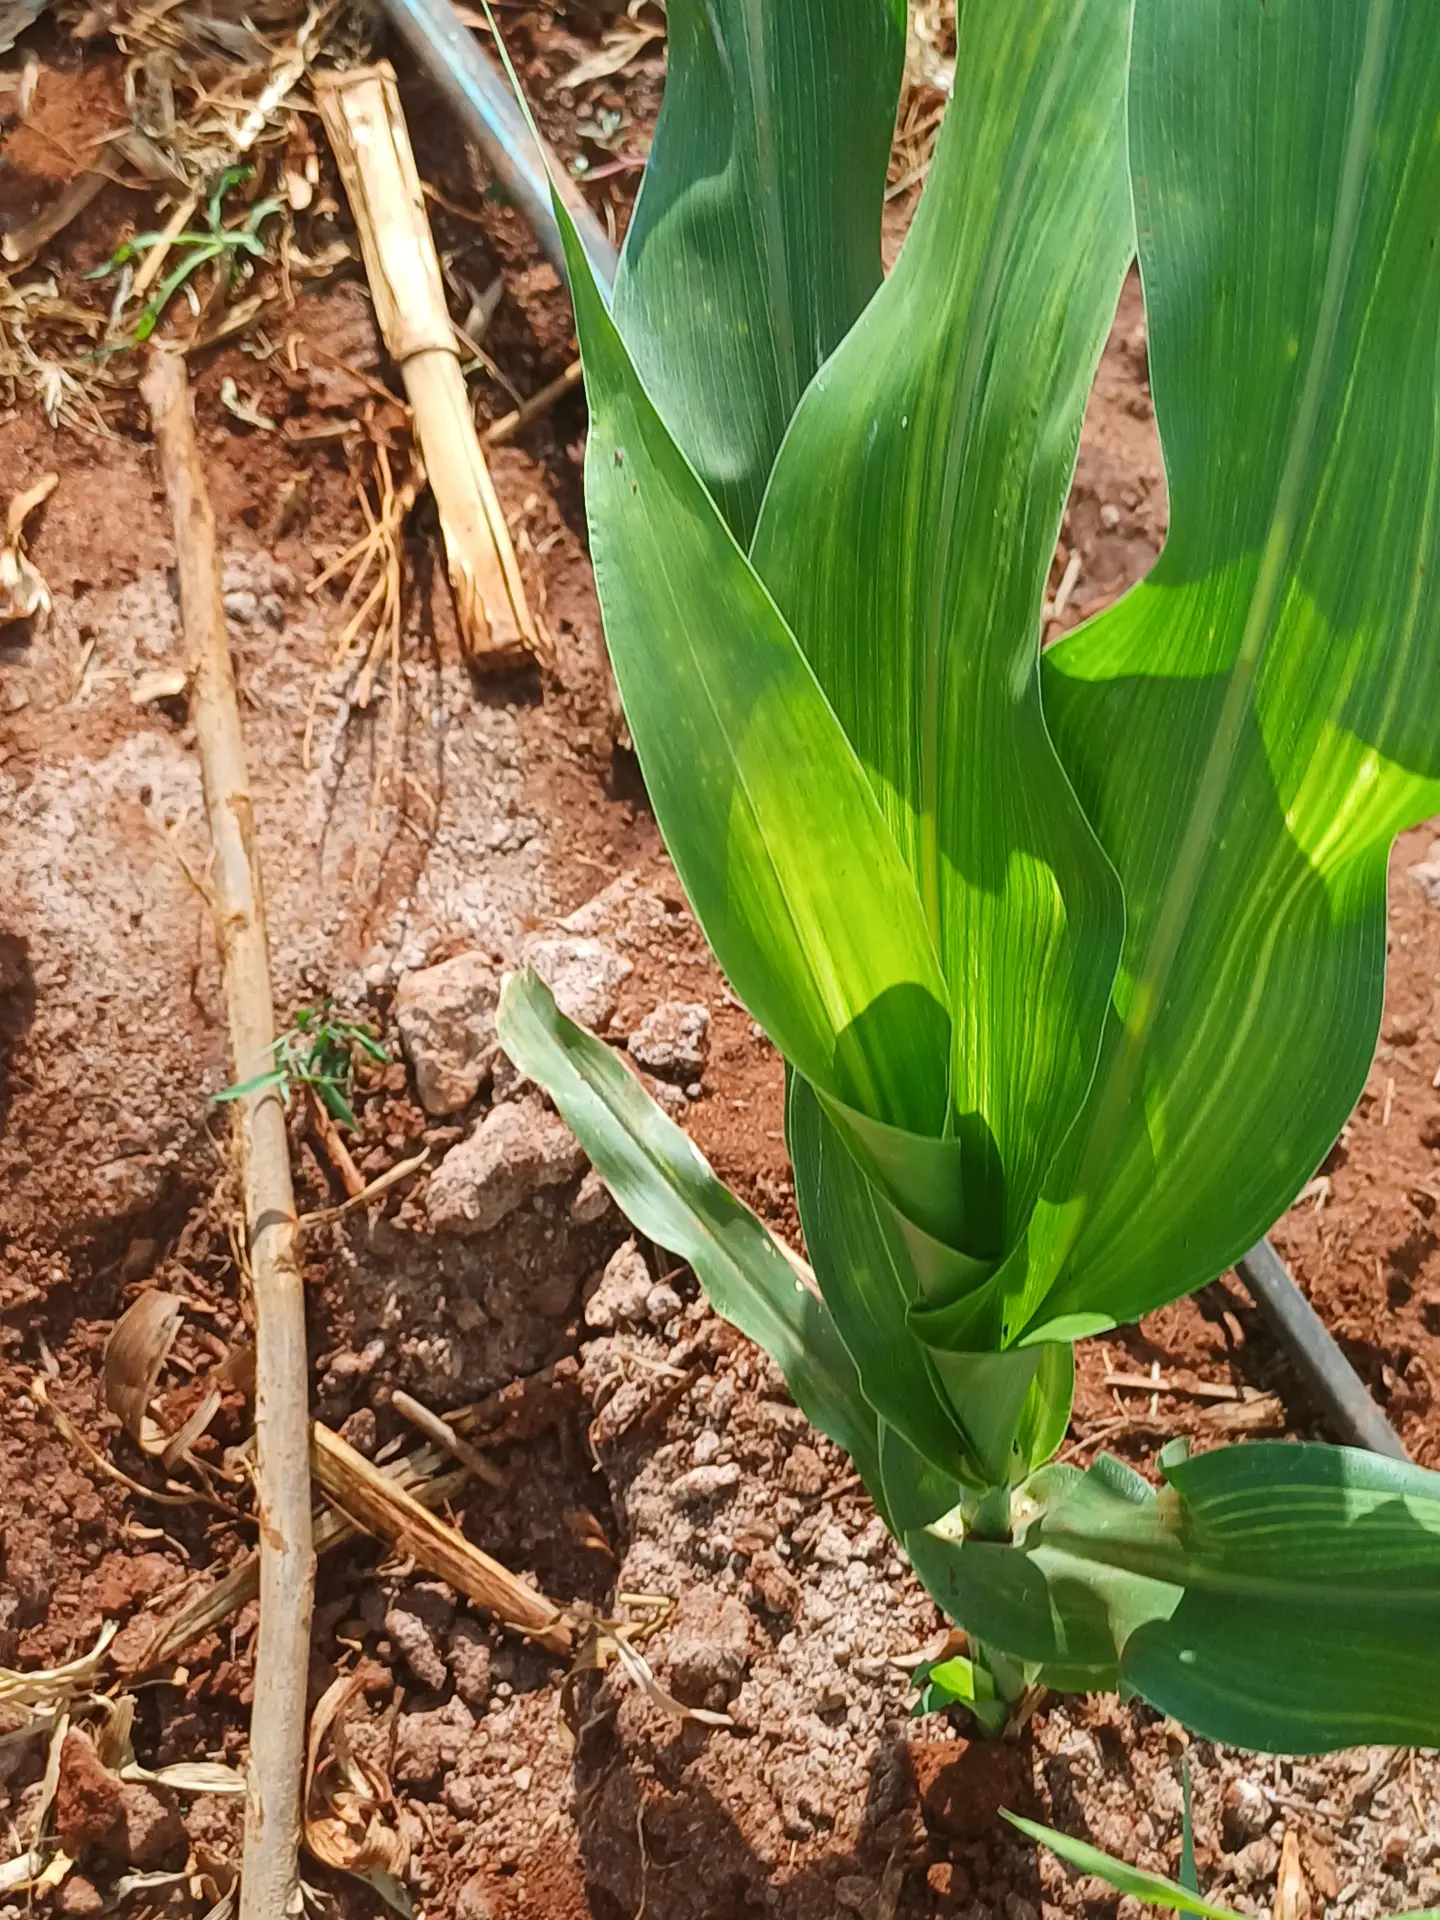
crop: sorghum
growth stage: vegetative
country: Kenya
